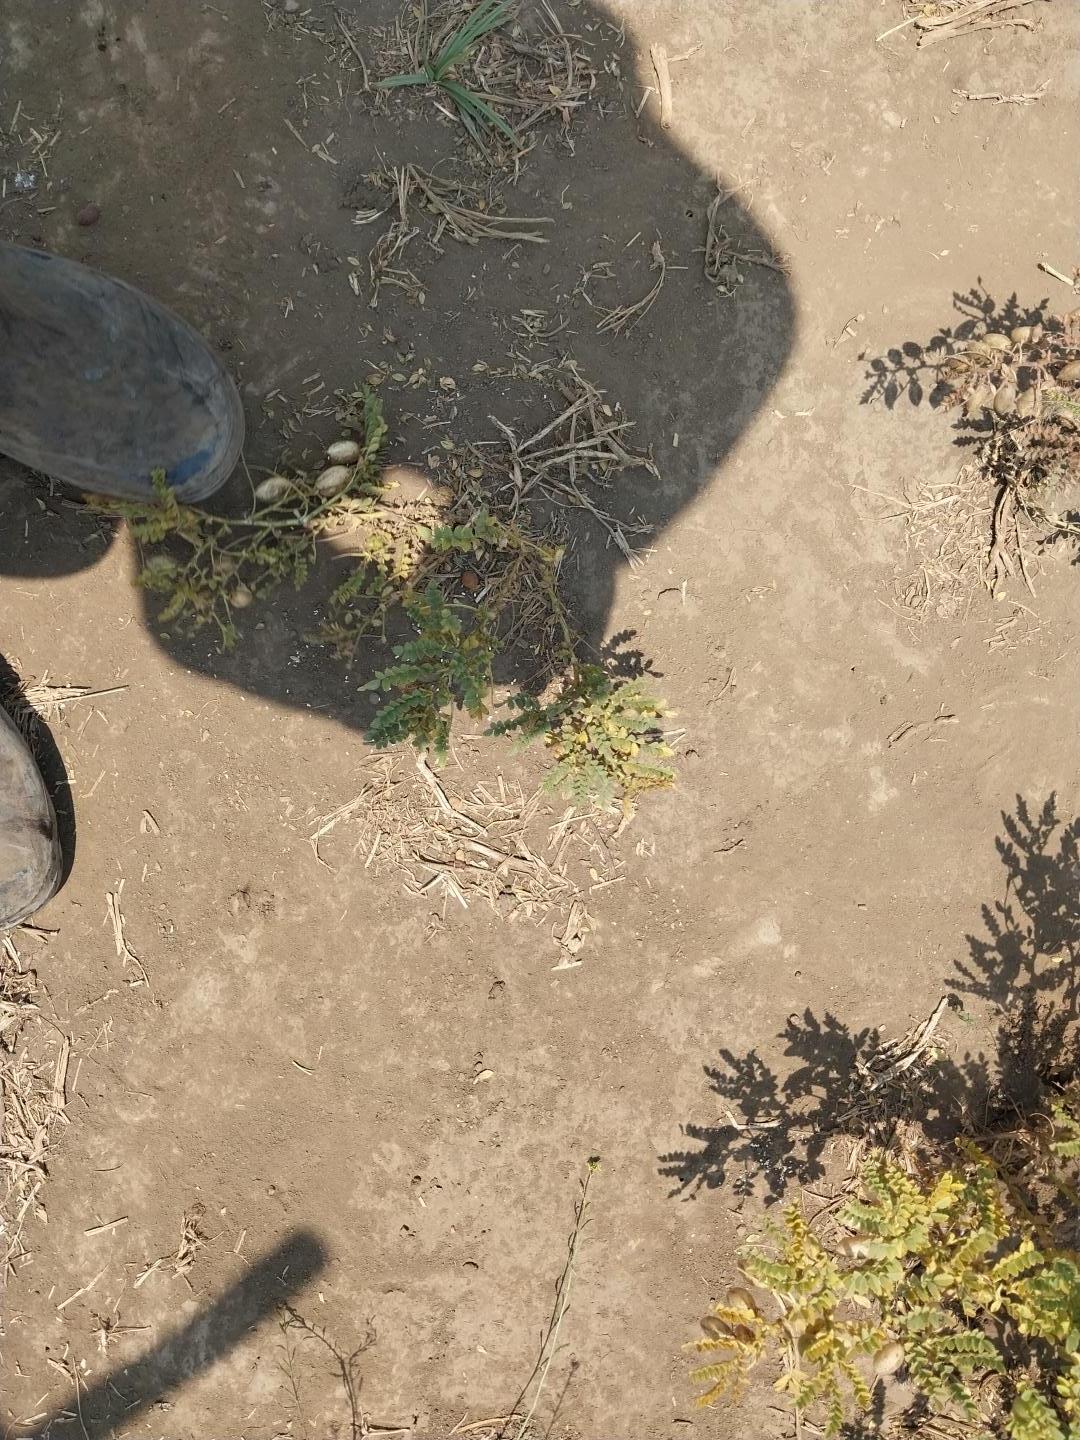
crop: chickpea
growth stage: development pod
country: Tanzania
